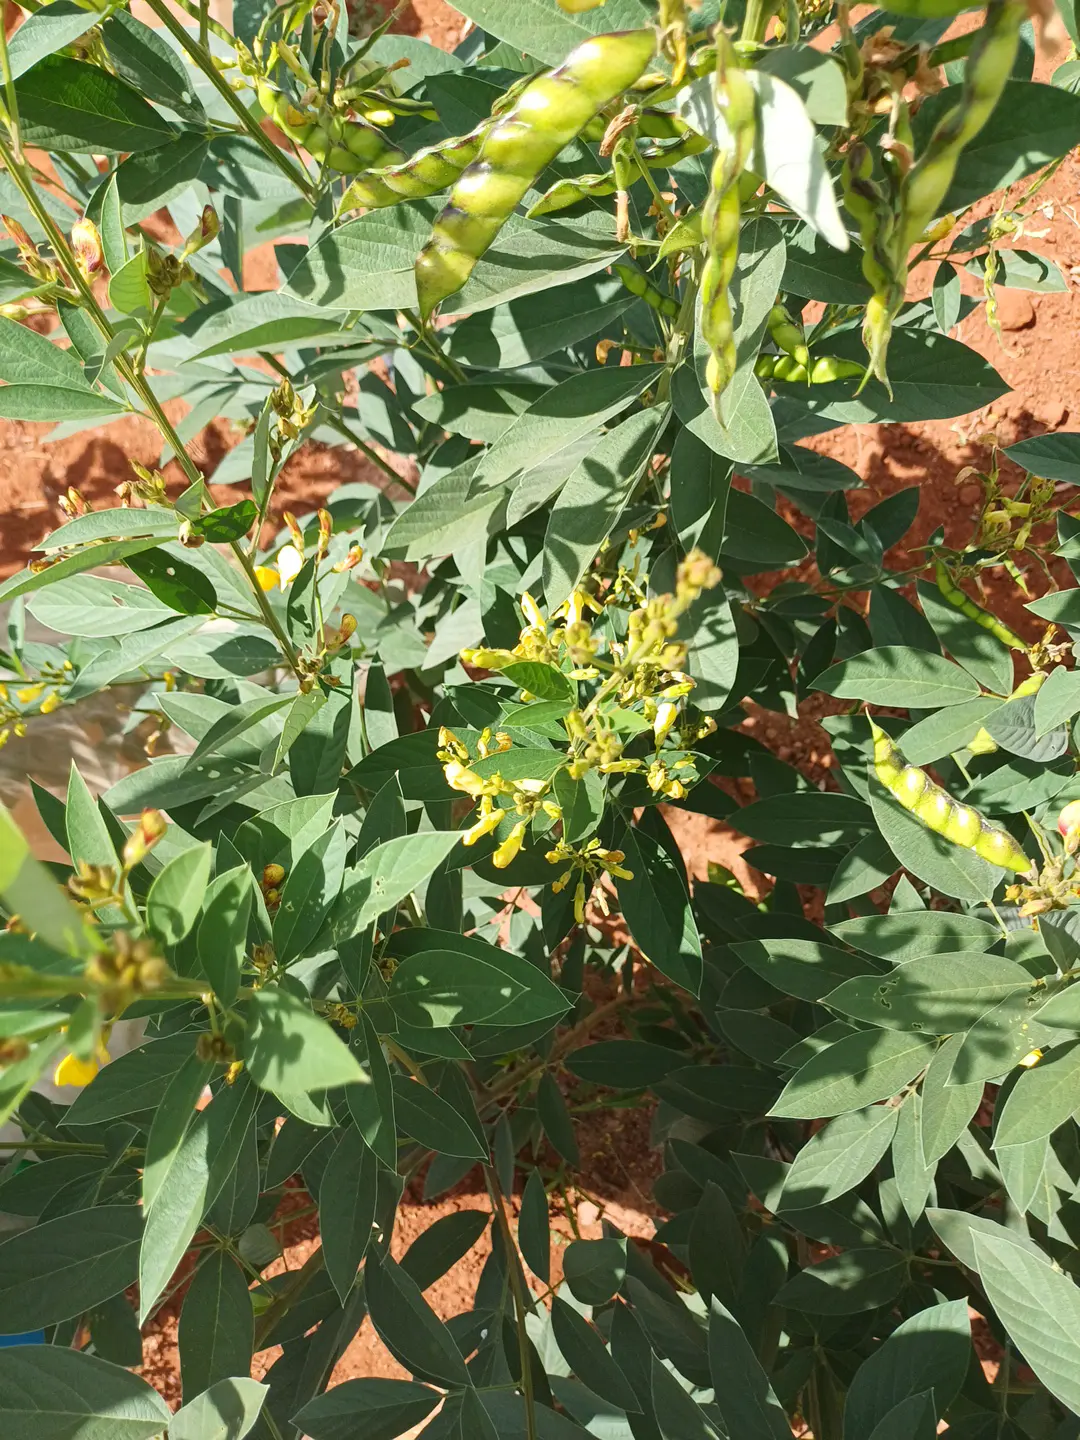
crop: pigeonpea
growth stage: development pod
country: Kenya
